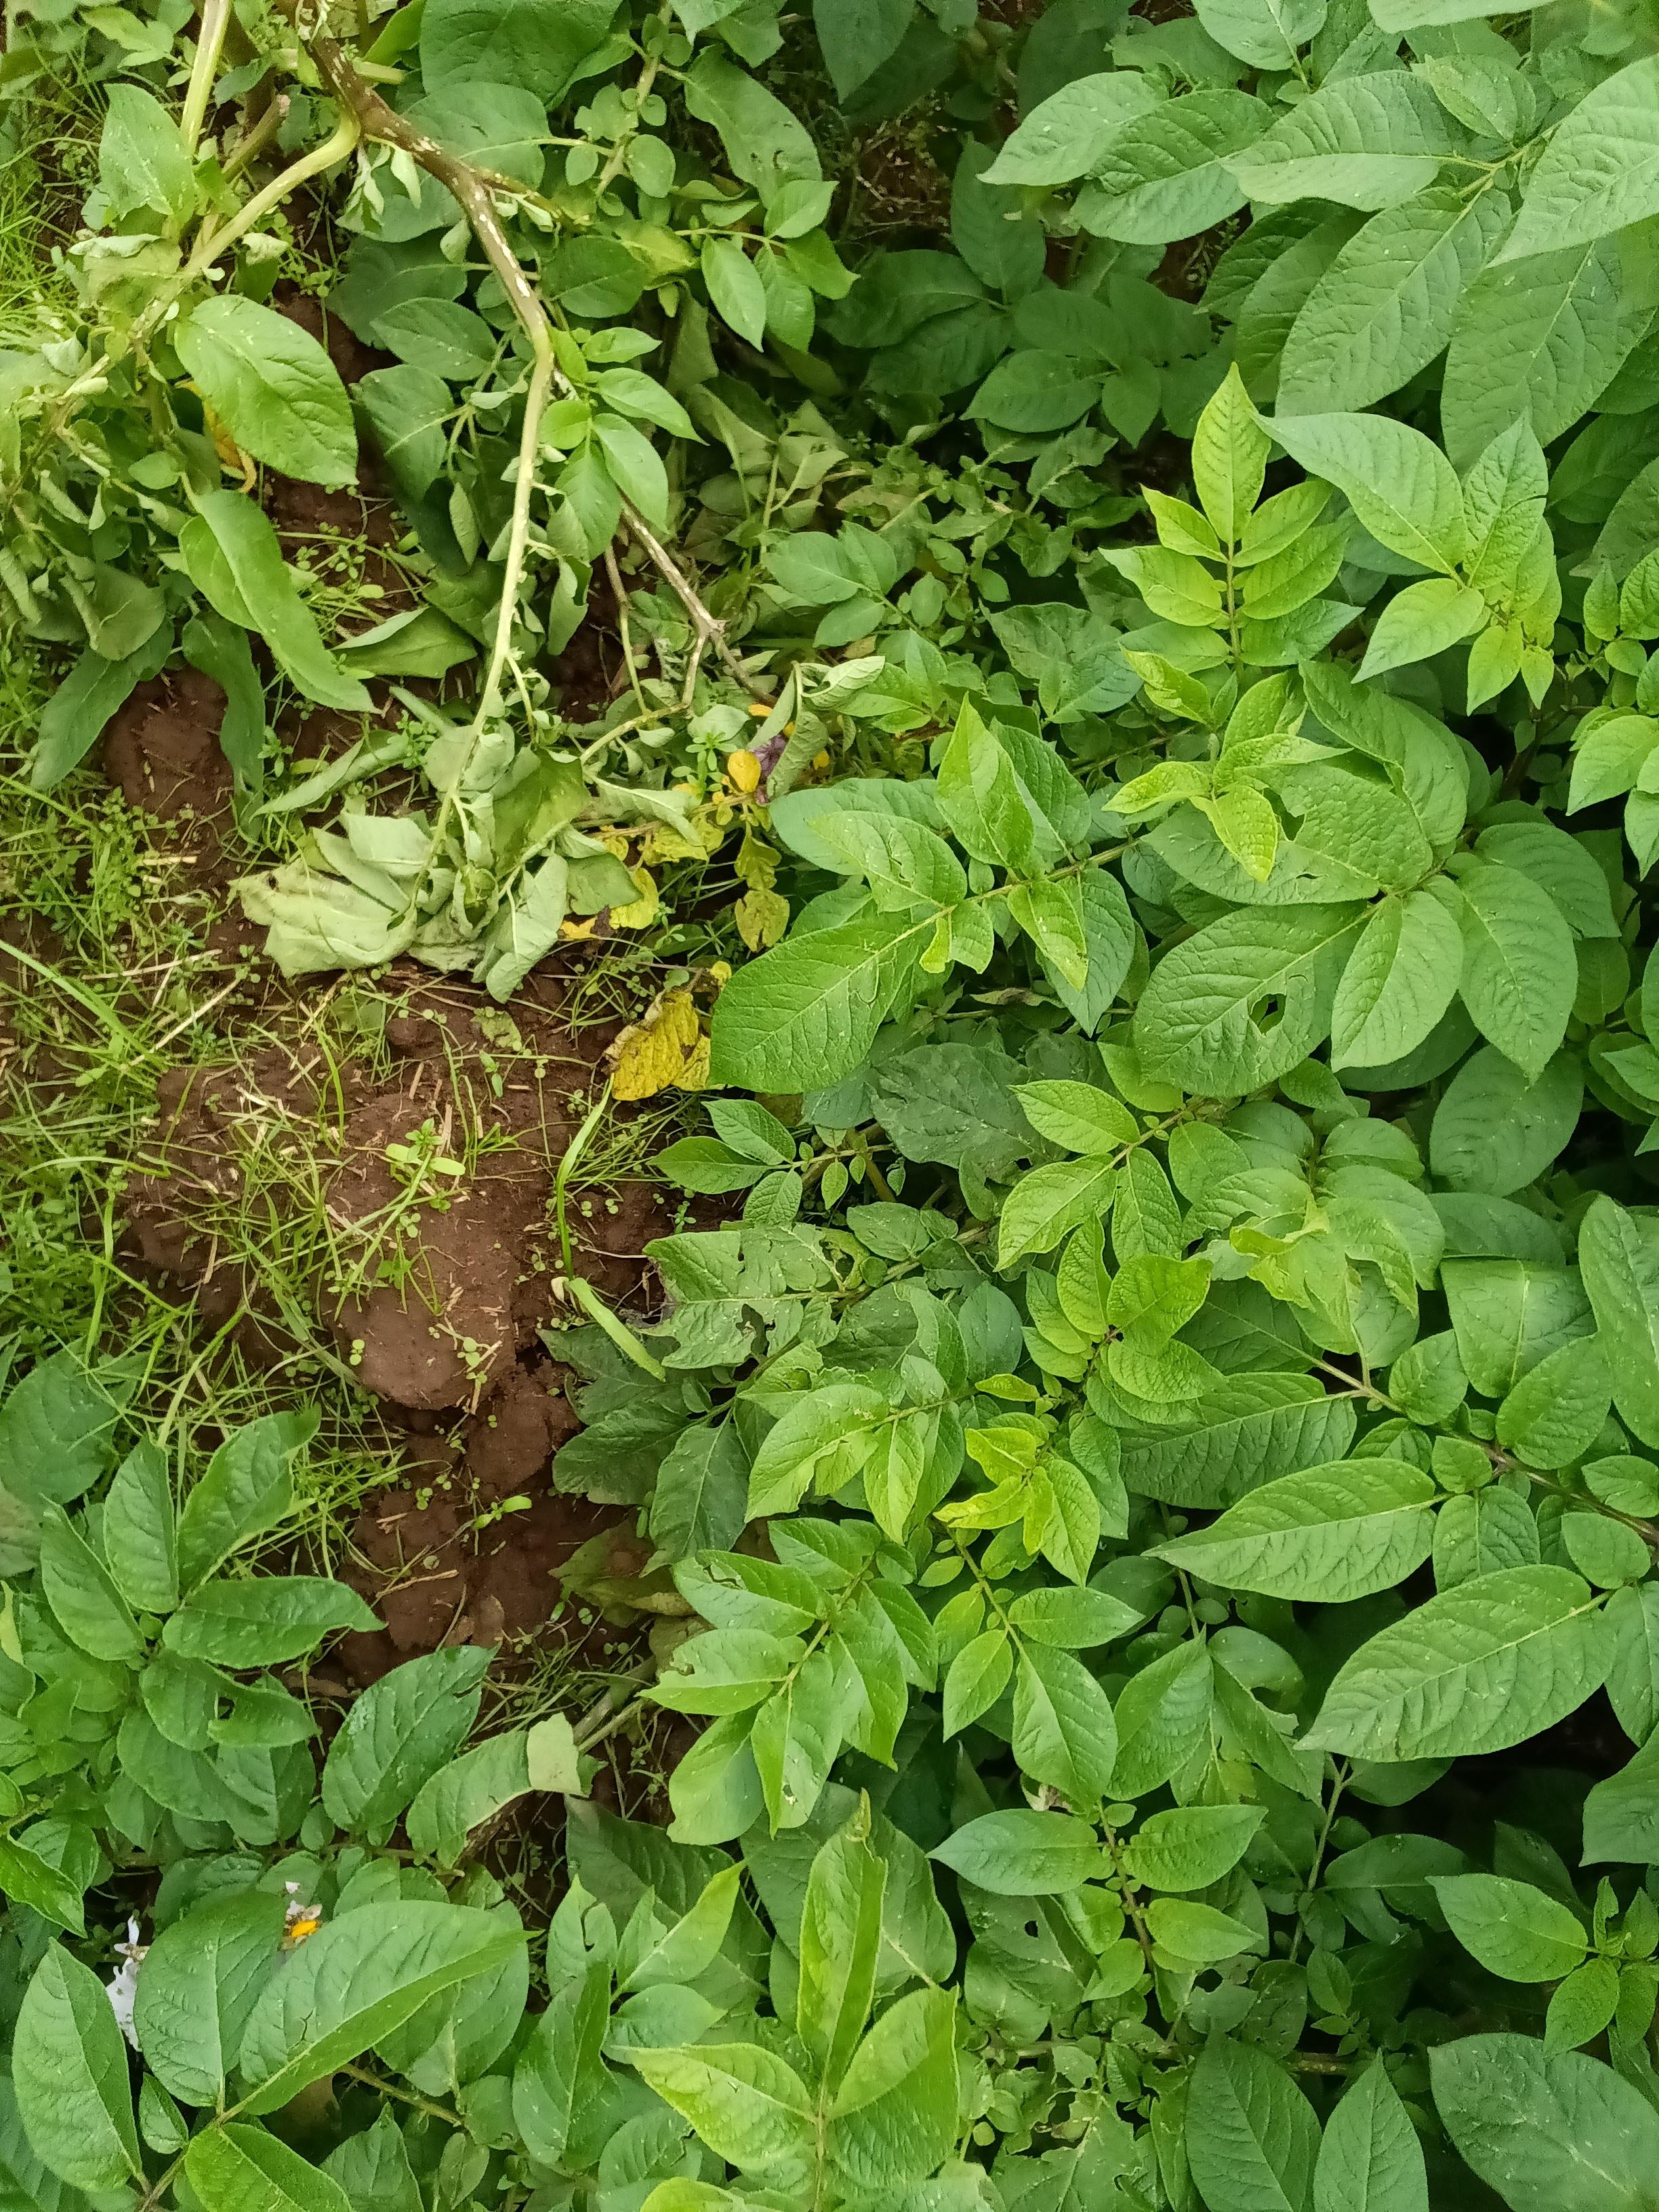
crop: potato
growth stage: vegetative
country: Kenya
